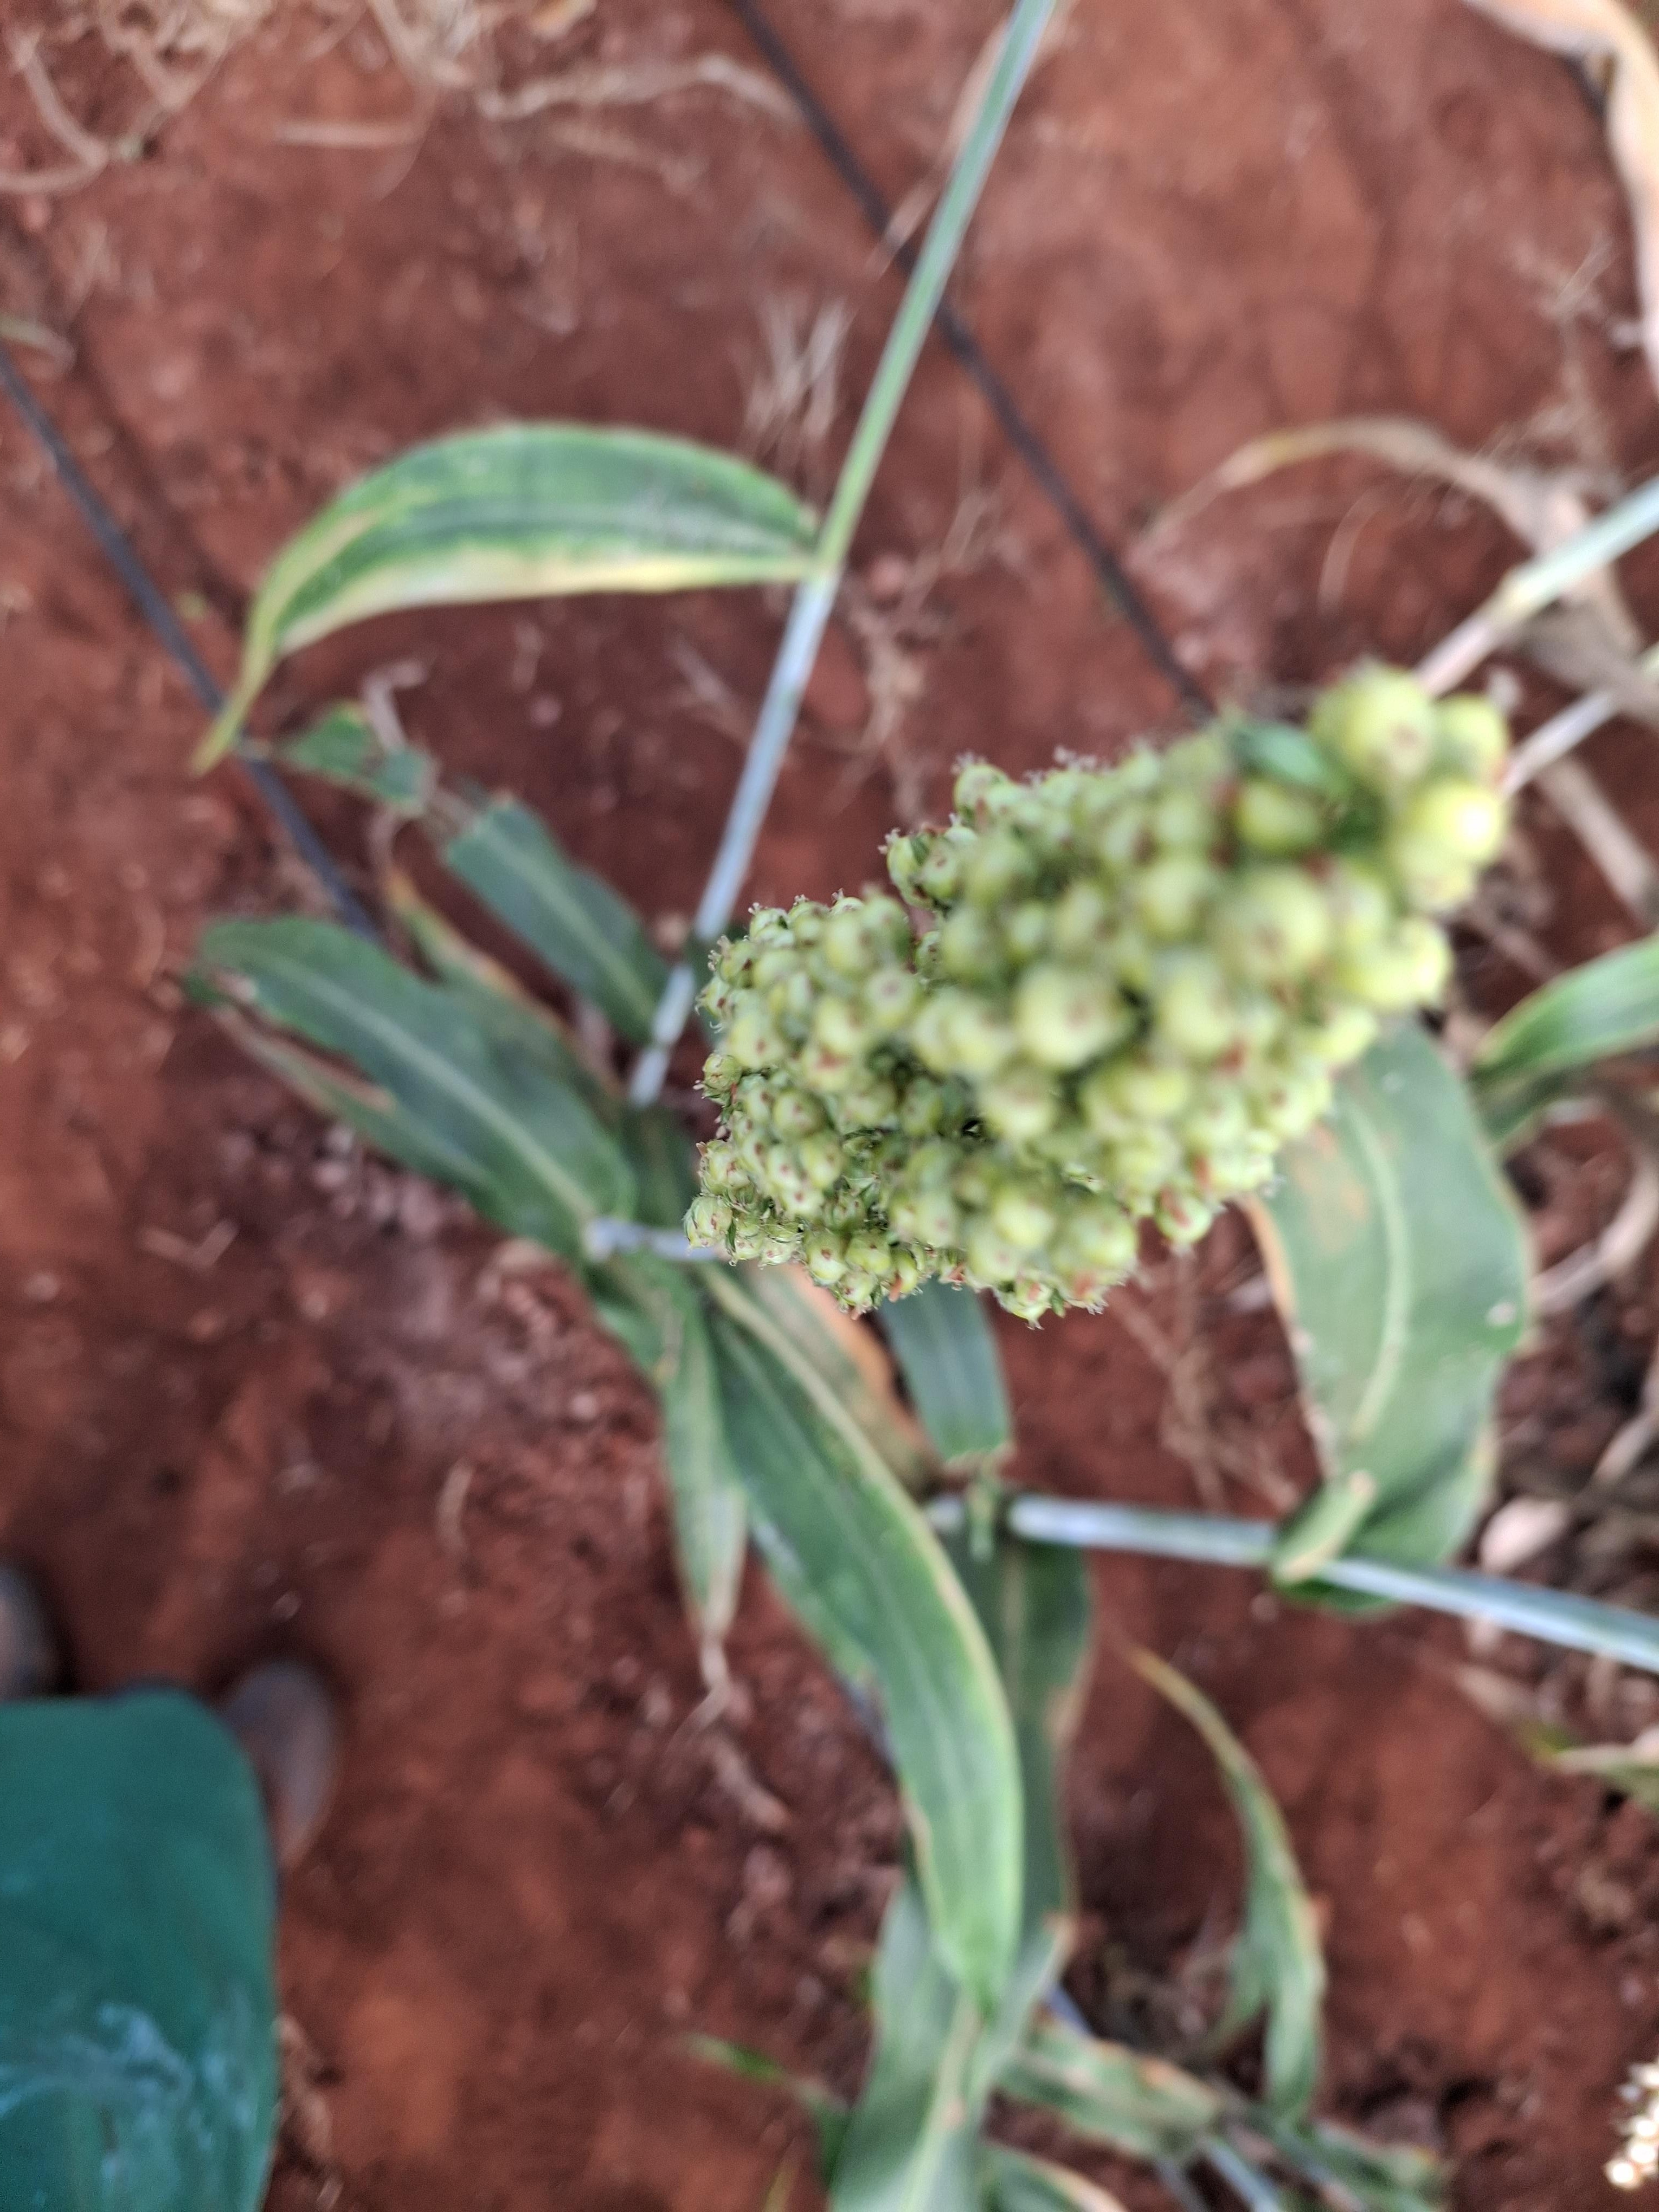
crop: sorghum
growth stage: filling grain
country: Kenya
